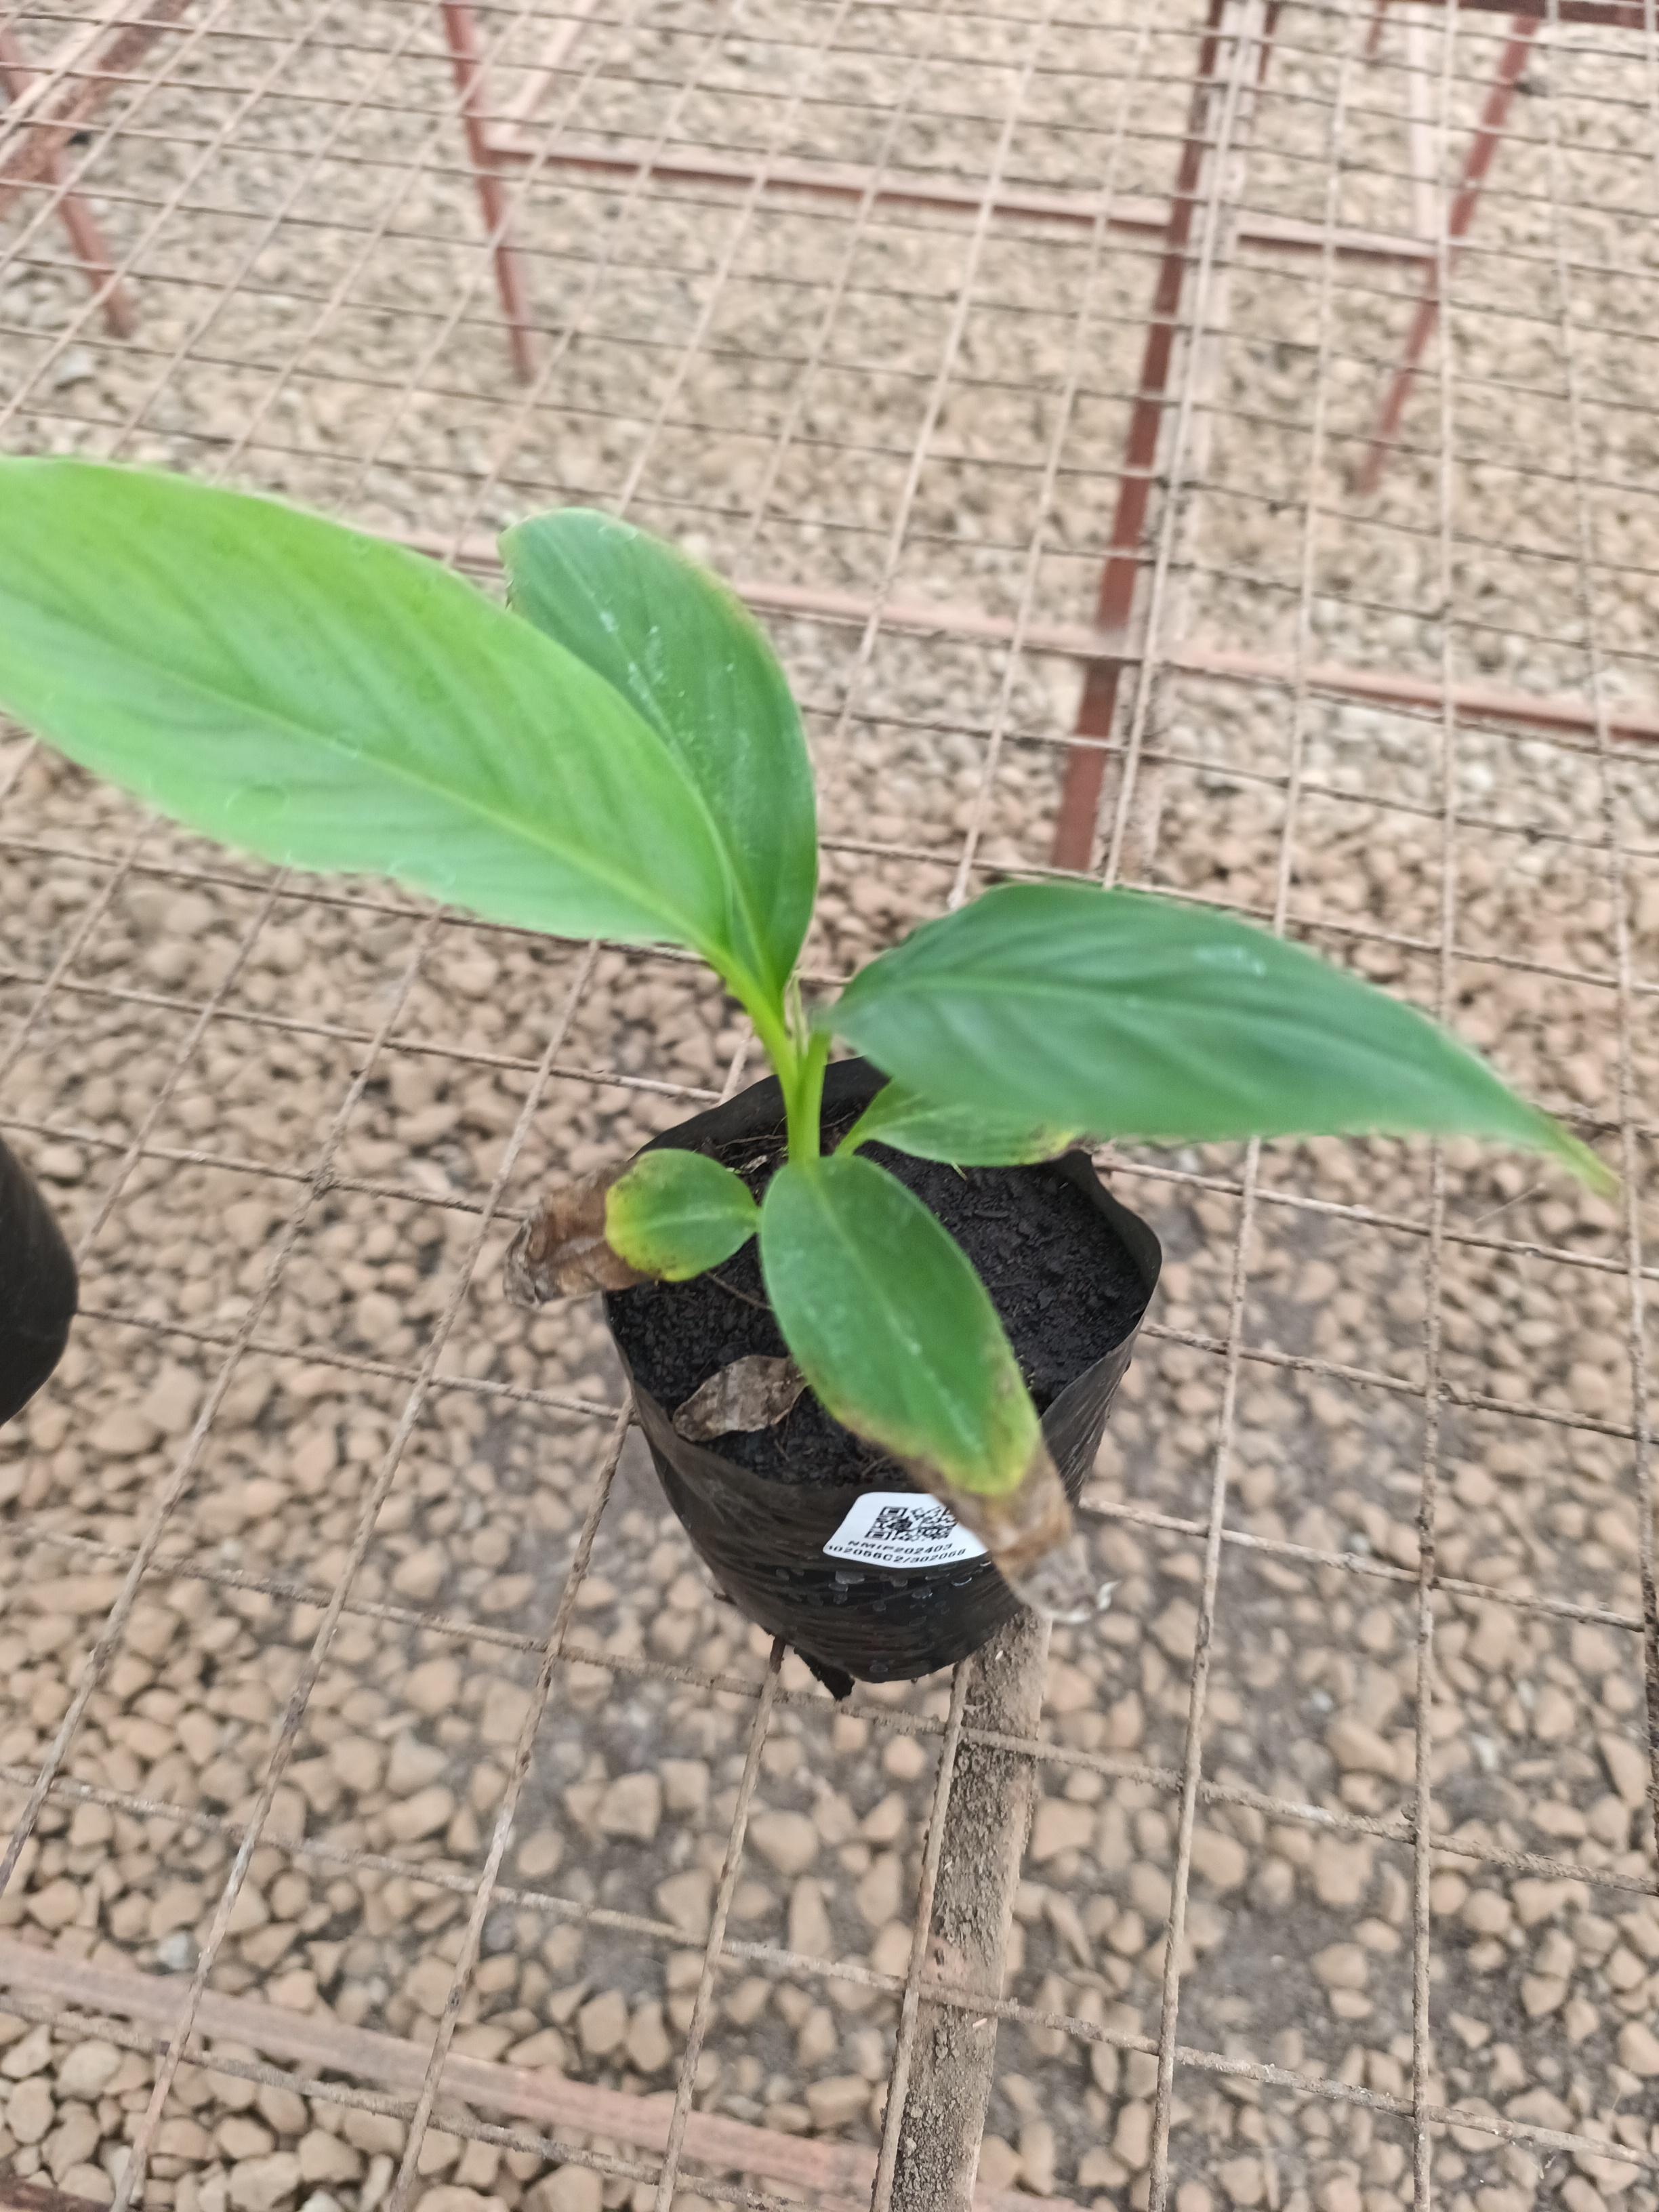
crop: banana
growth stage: vegetative
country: Tanzania
